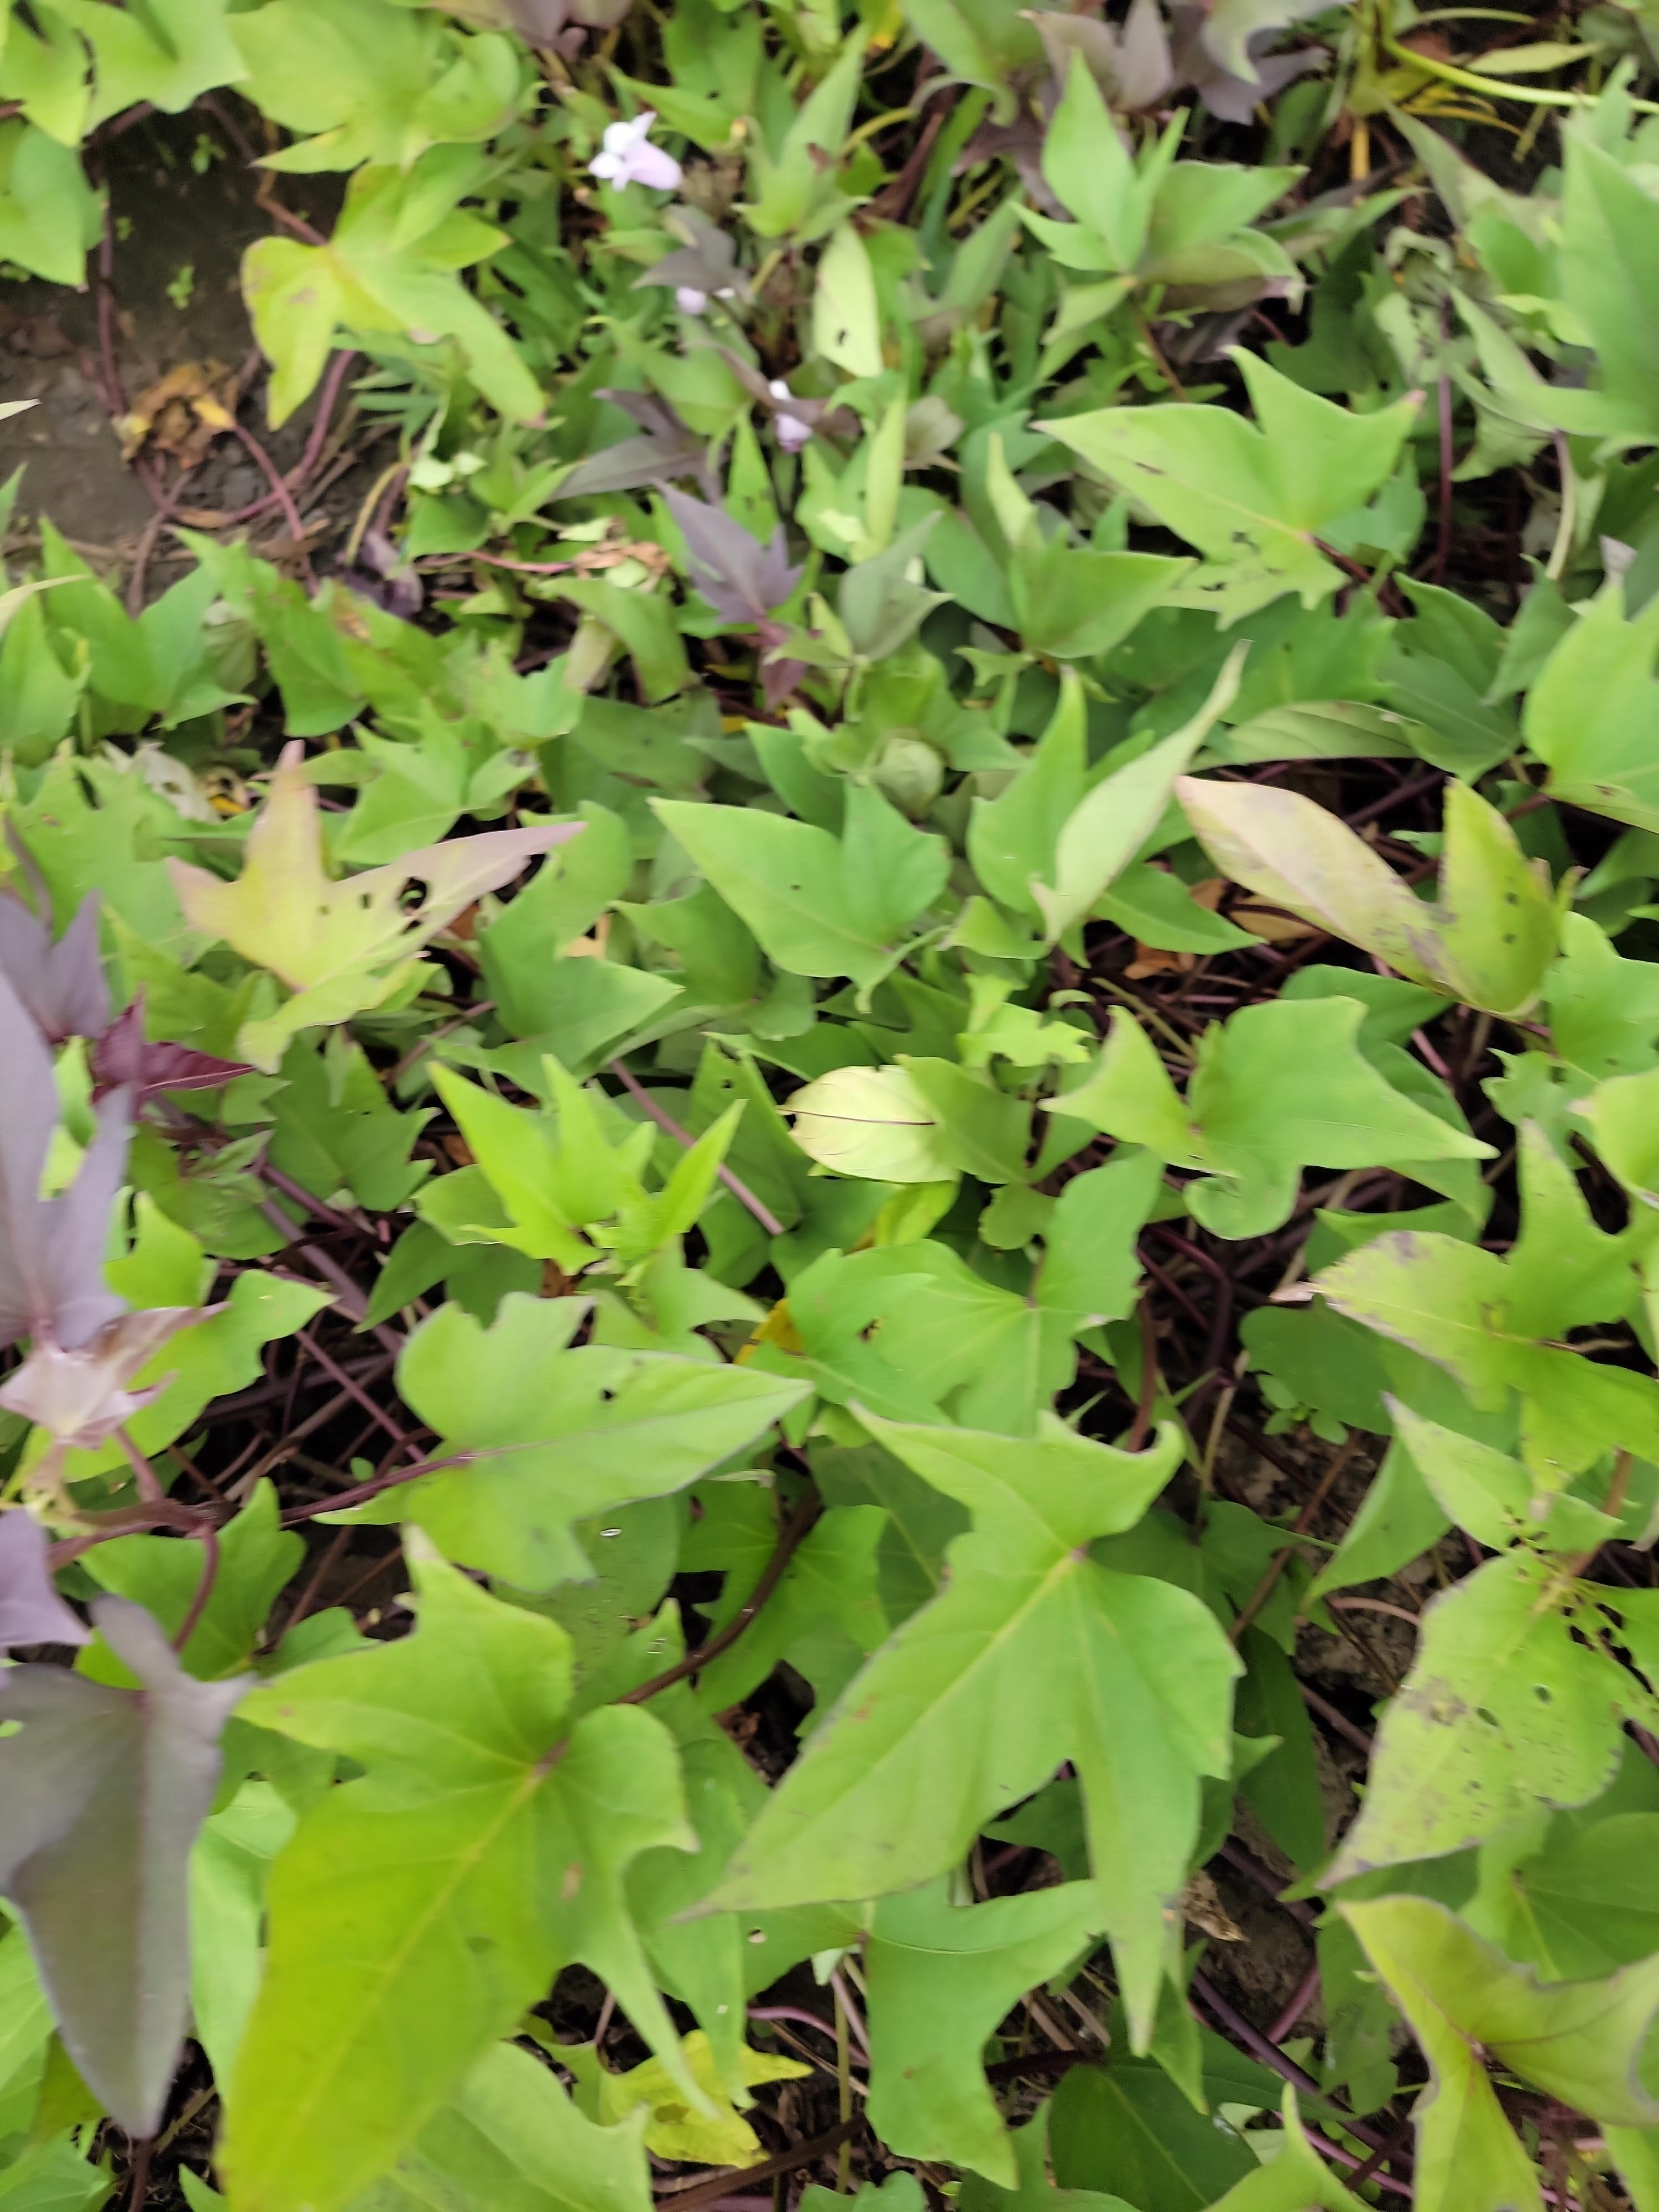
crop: sweet potato
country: Tanzania
